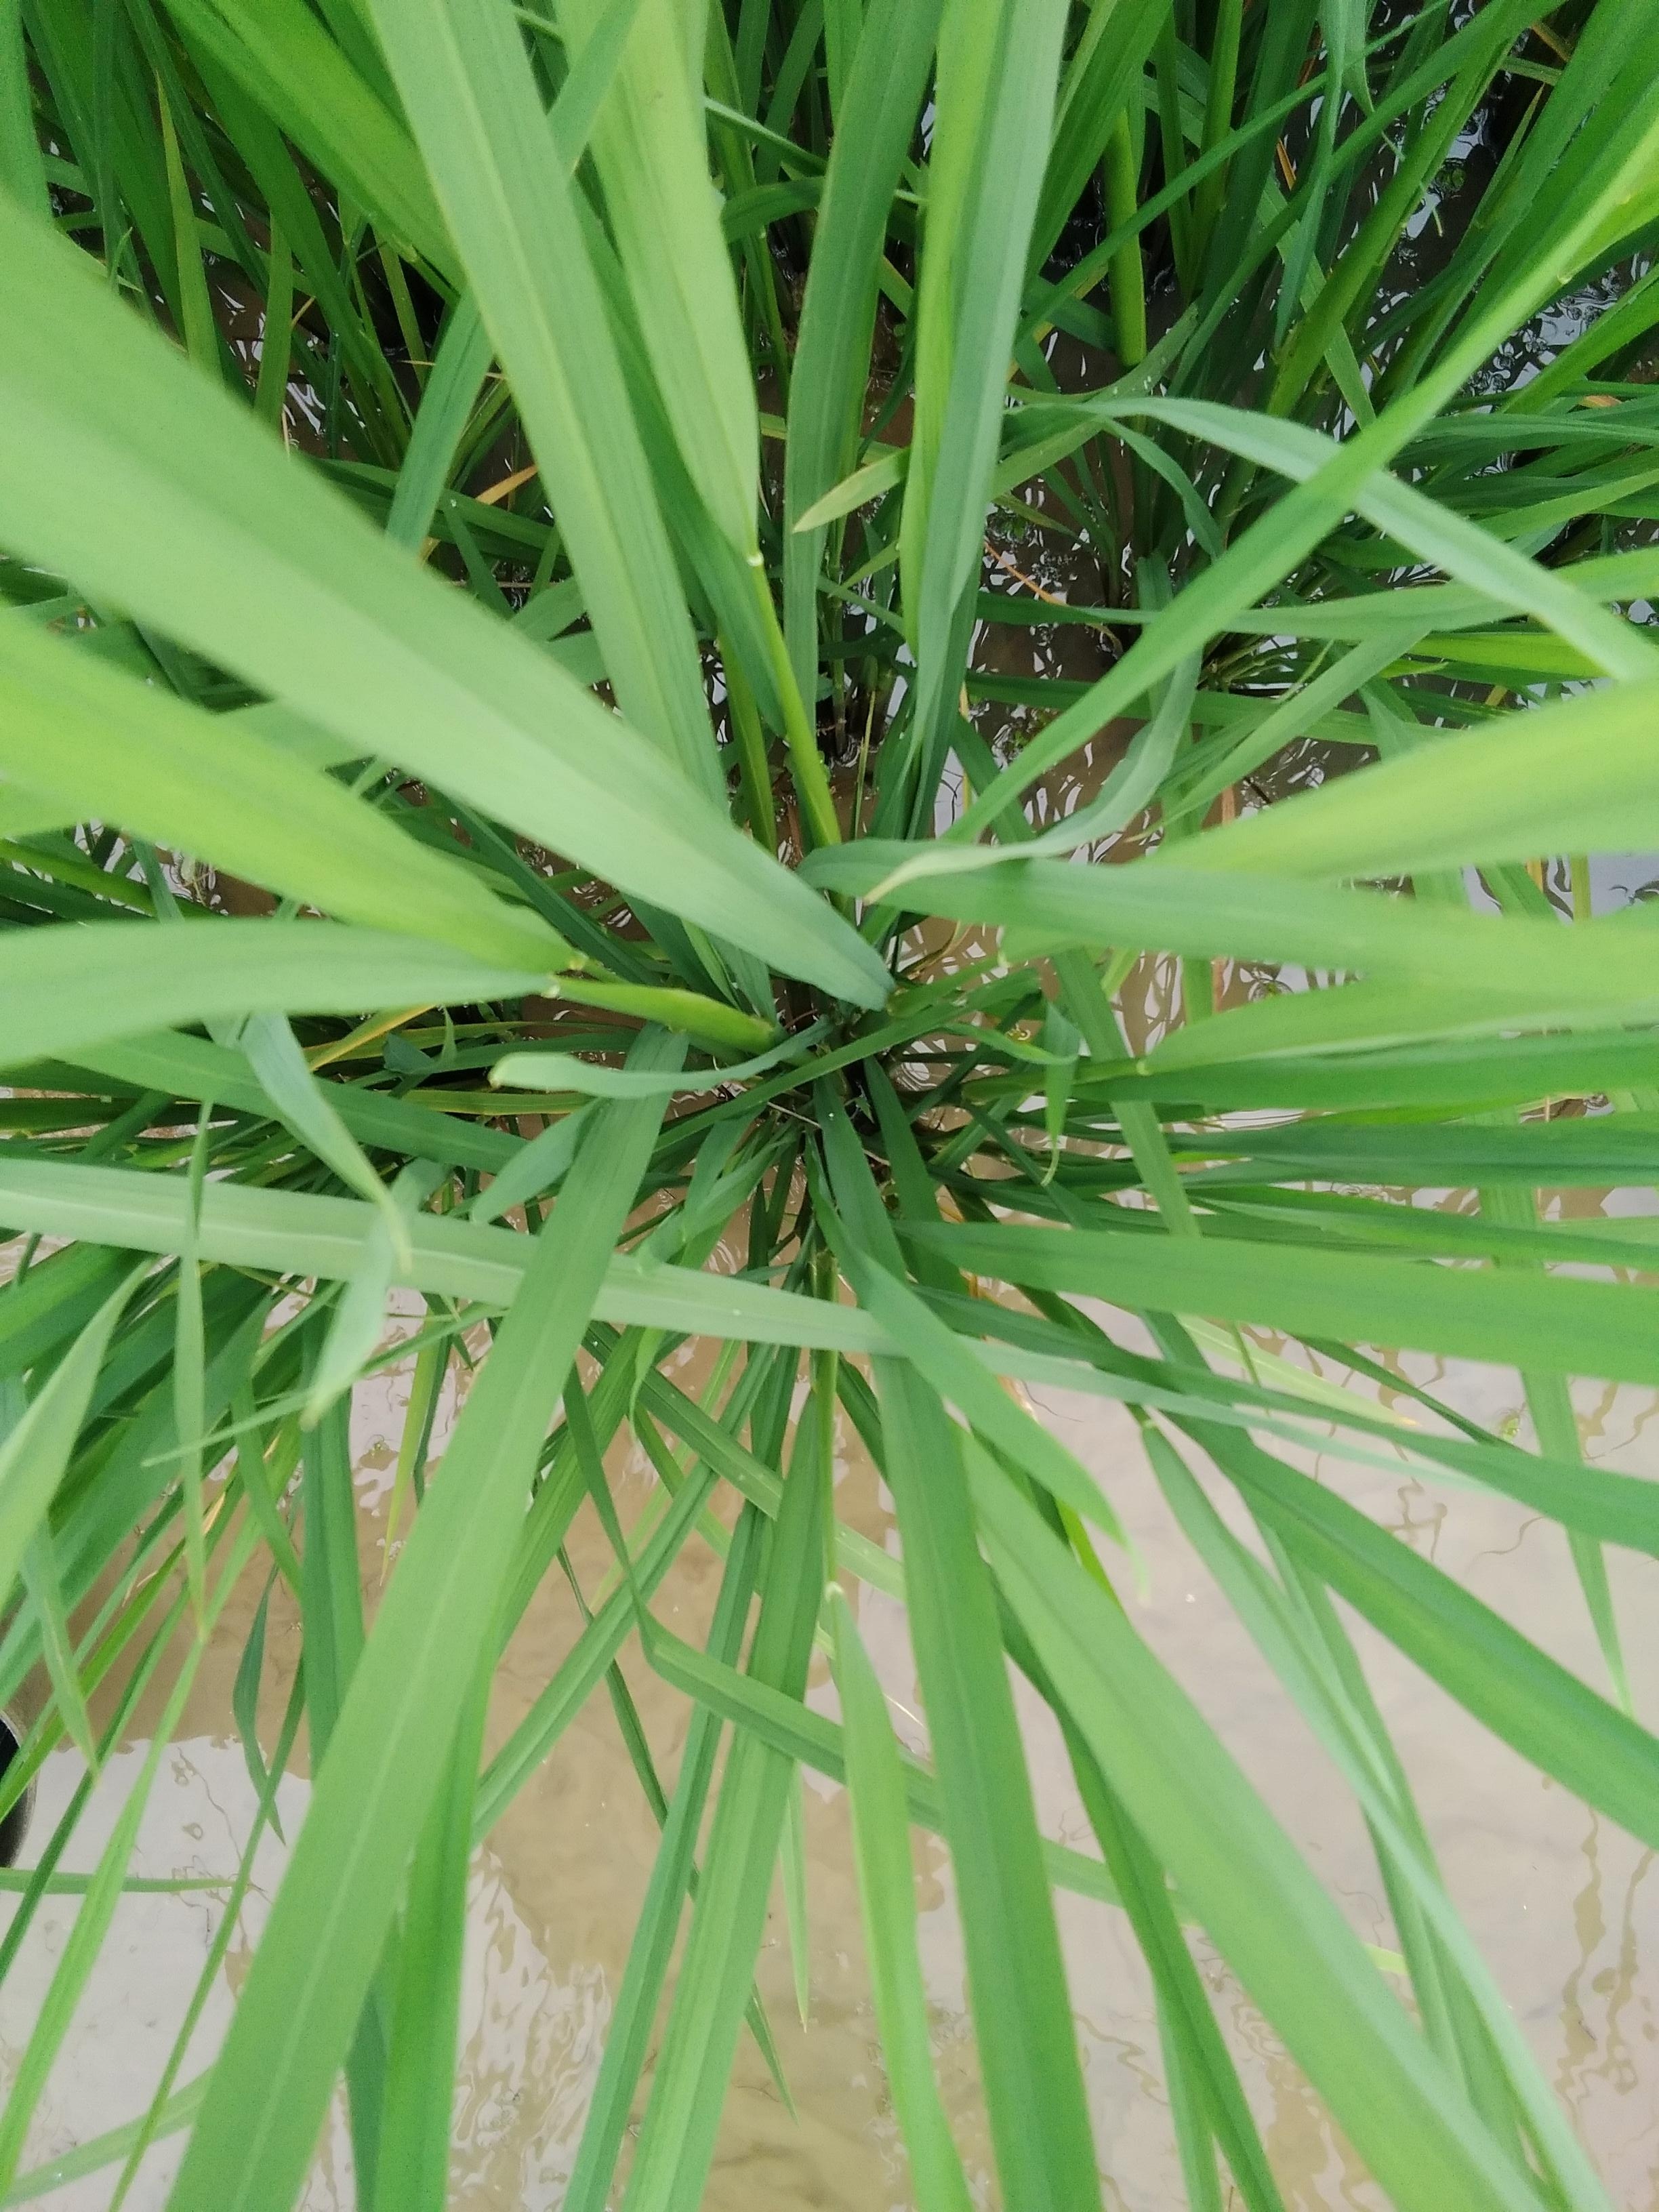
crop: rice
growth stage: booting
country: Nigeria
